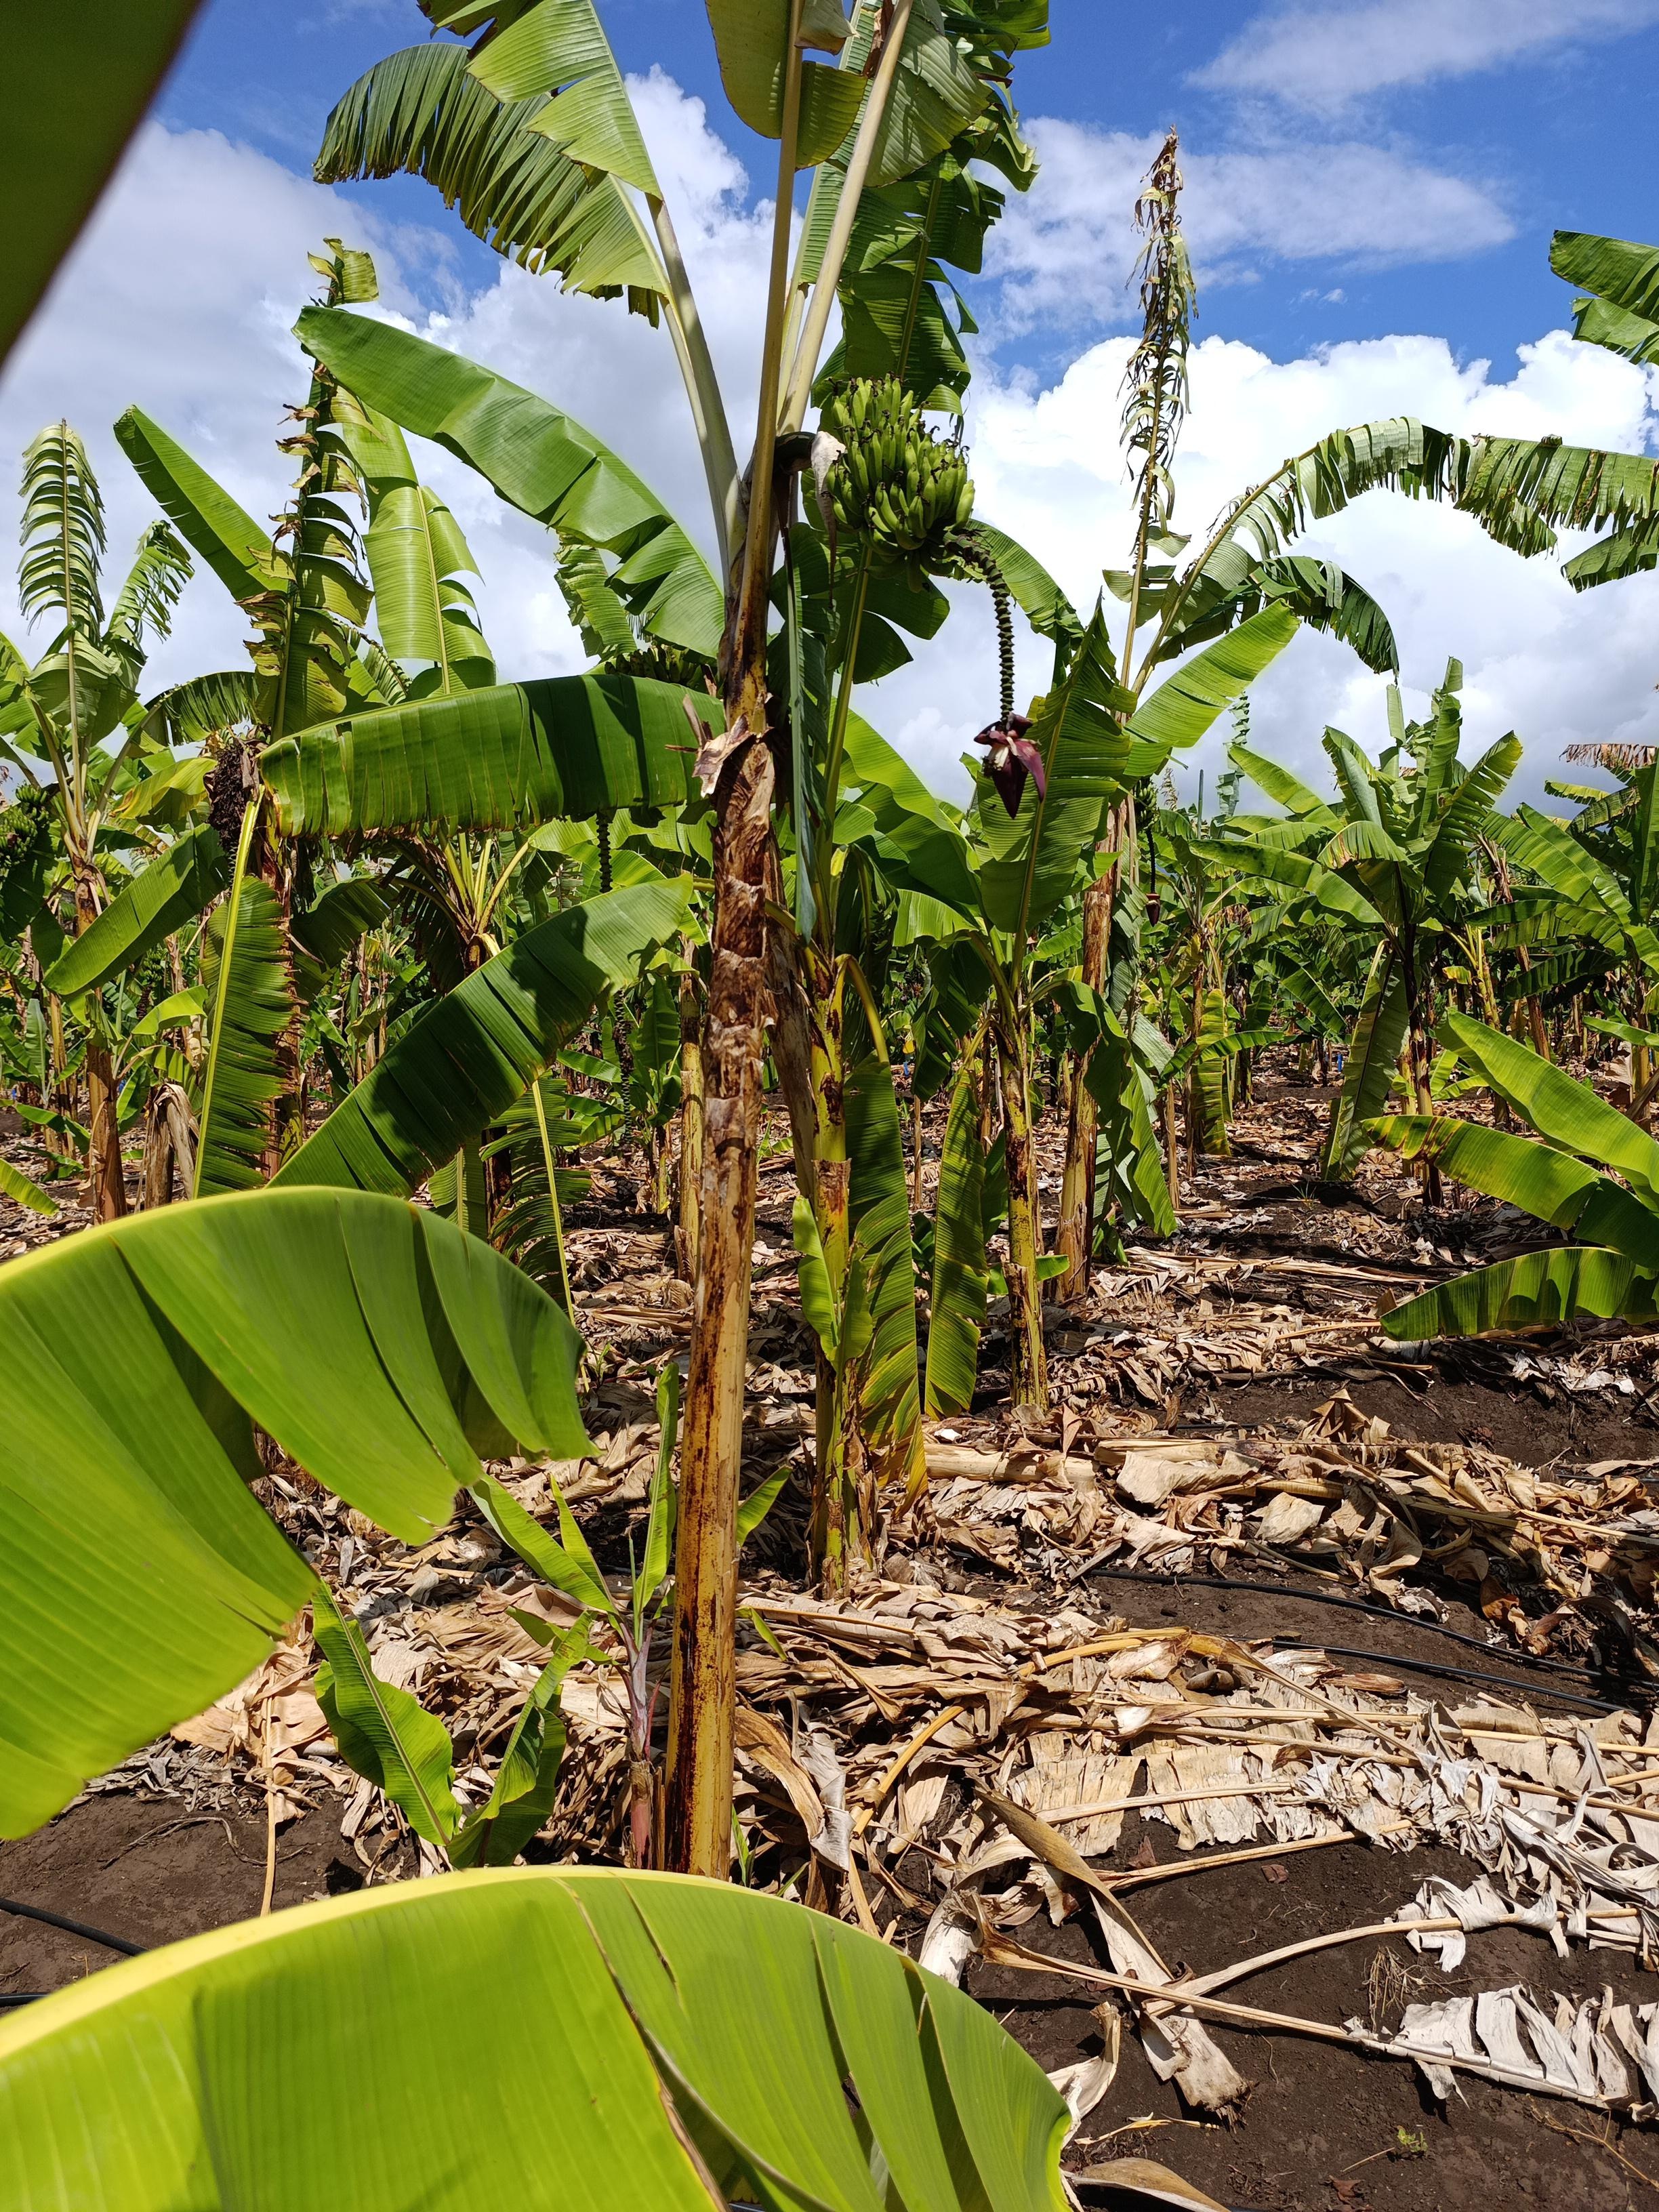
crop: banana
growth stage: development fruit
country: Tanzania
